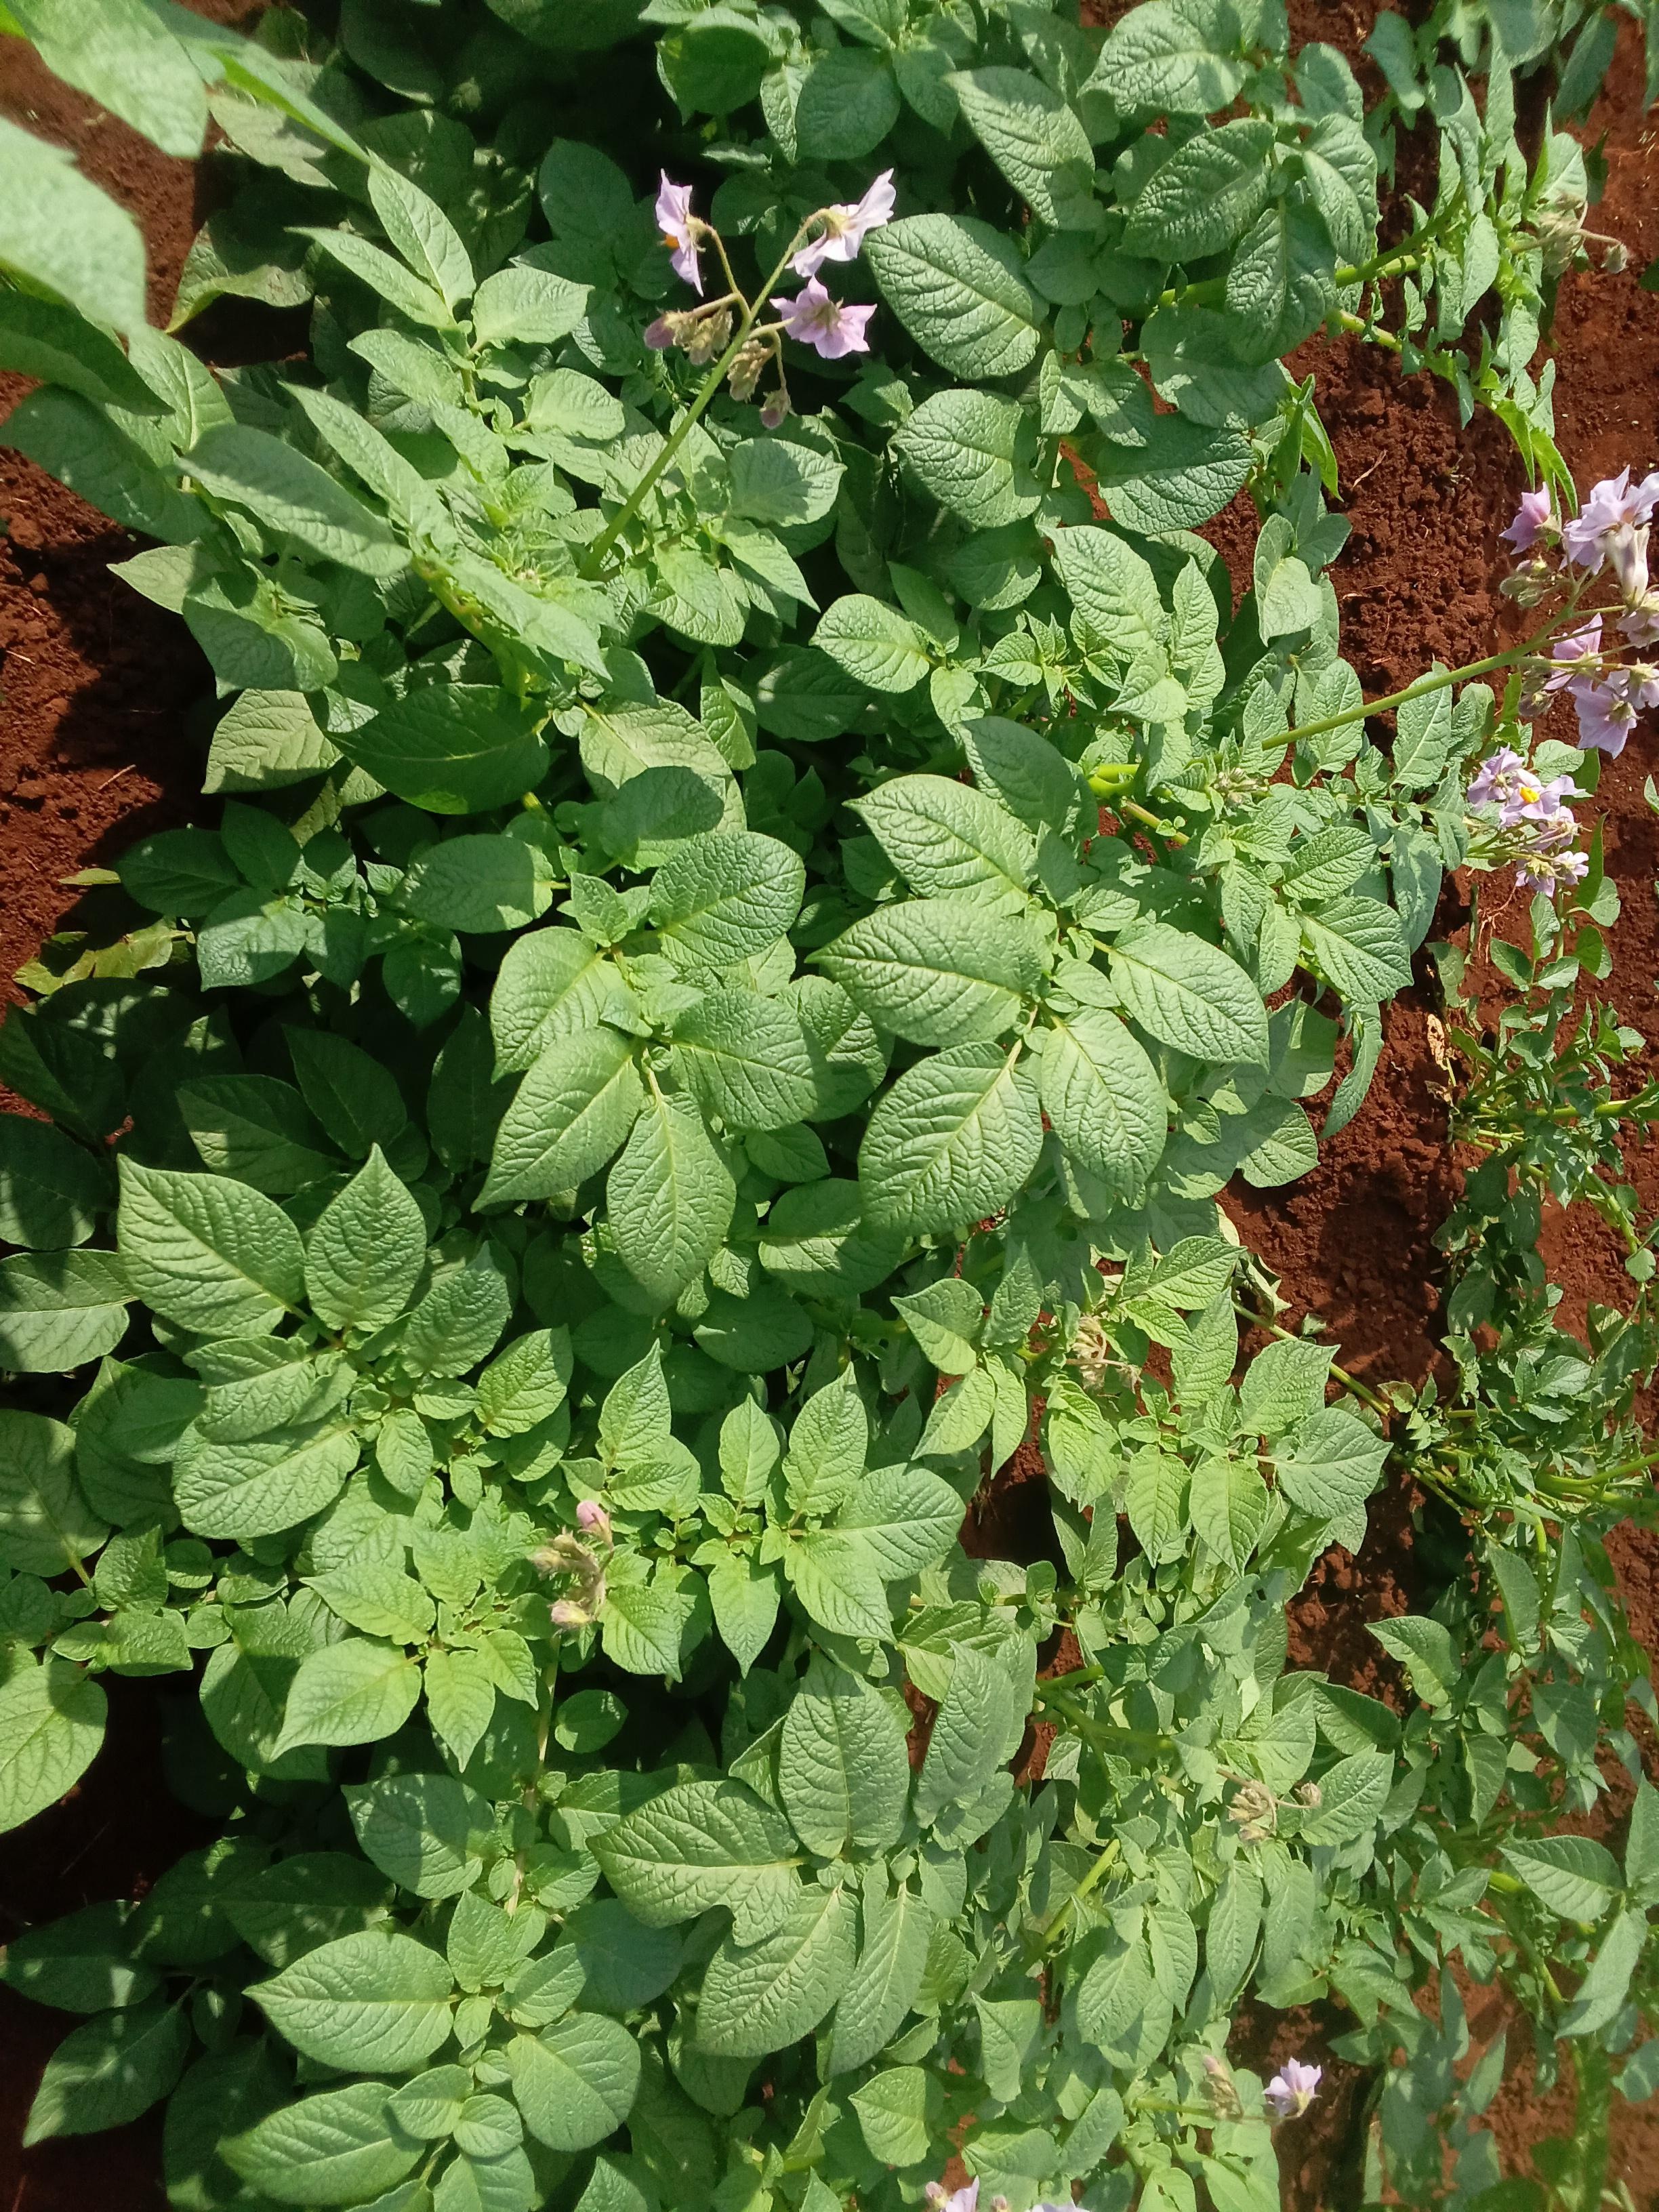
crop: potato
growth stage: flowering
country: Kenya
